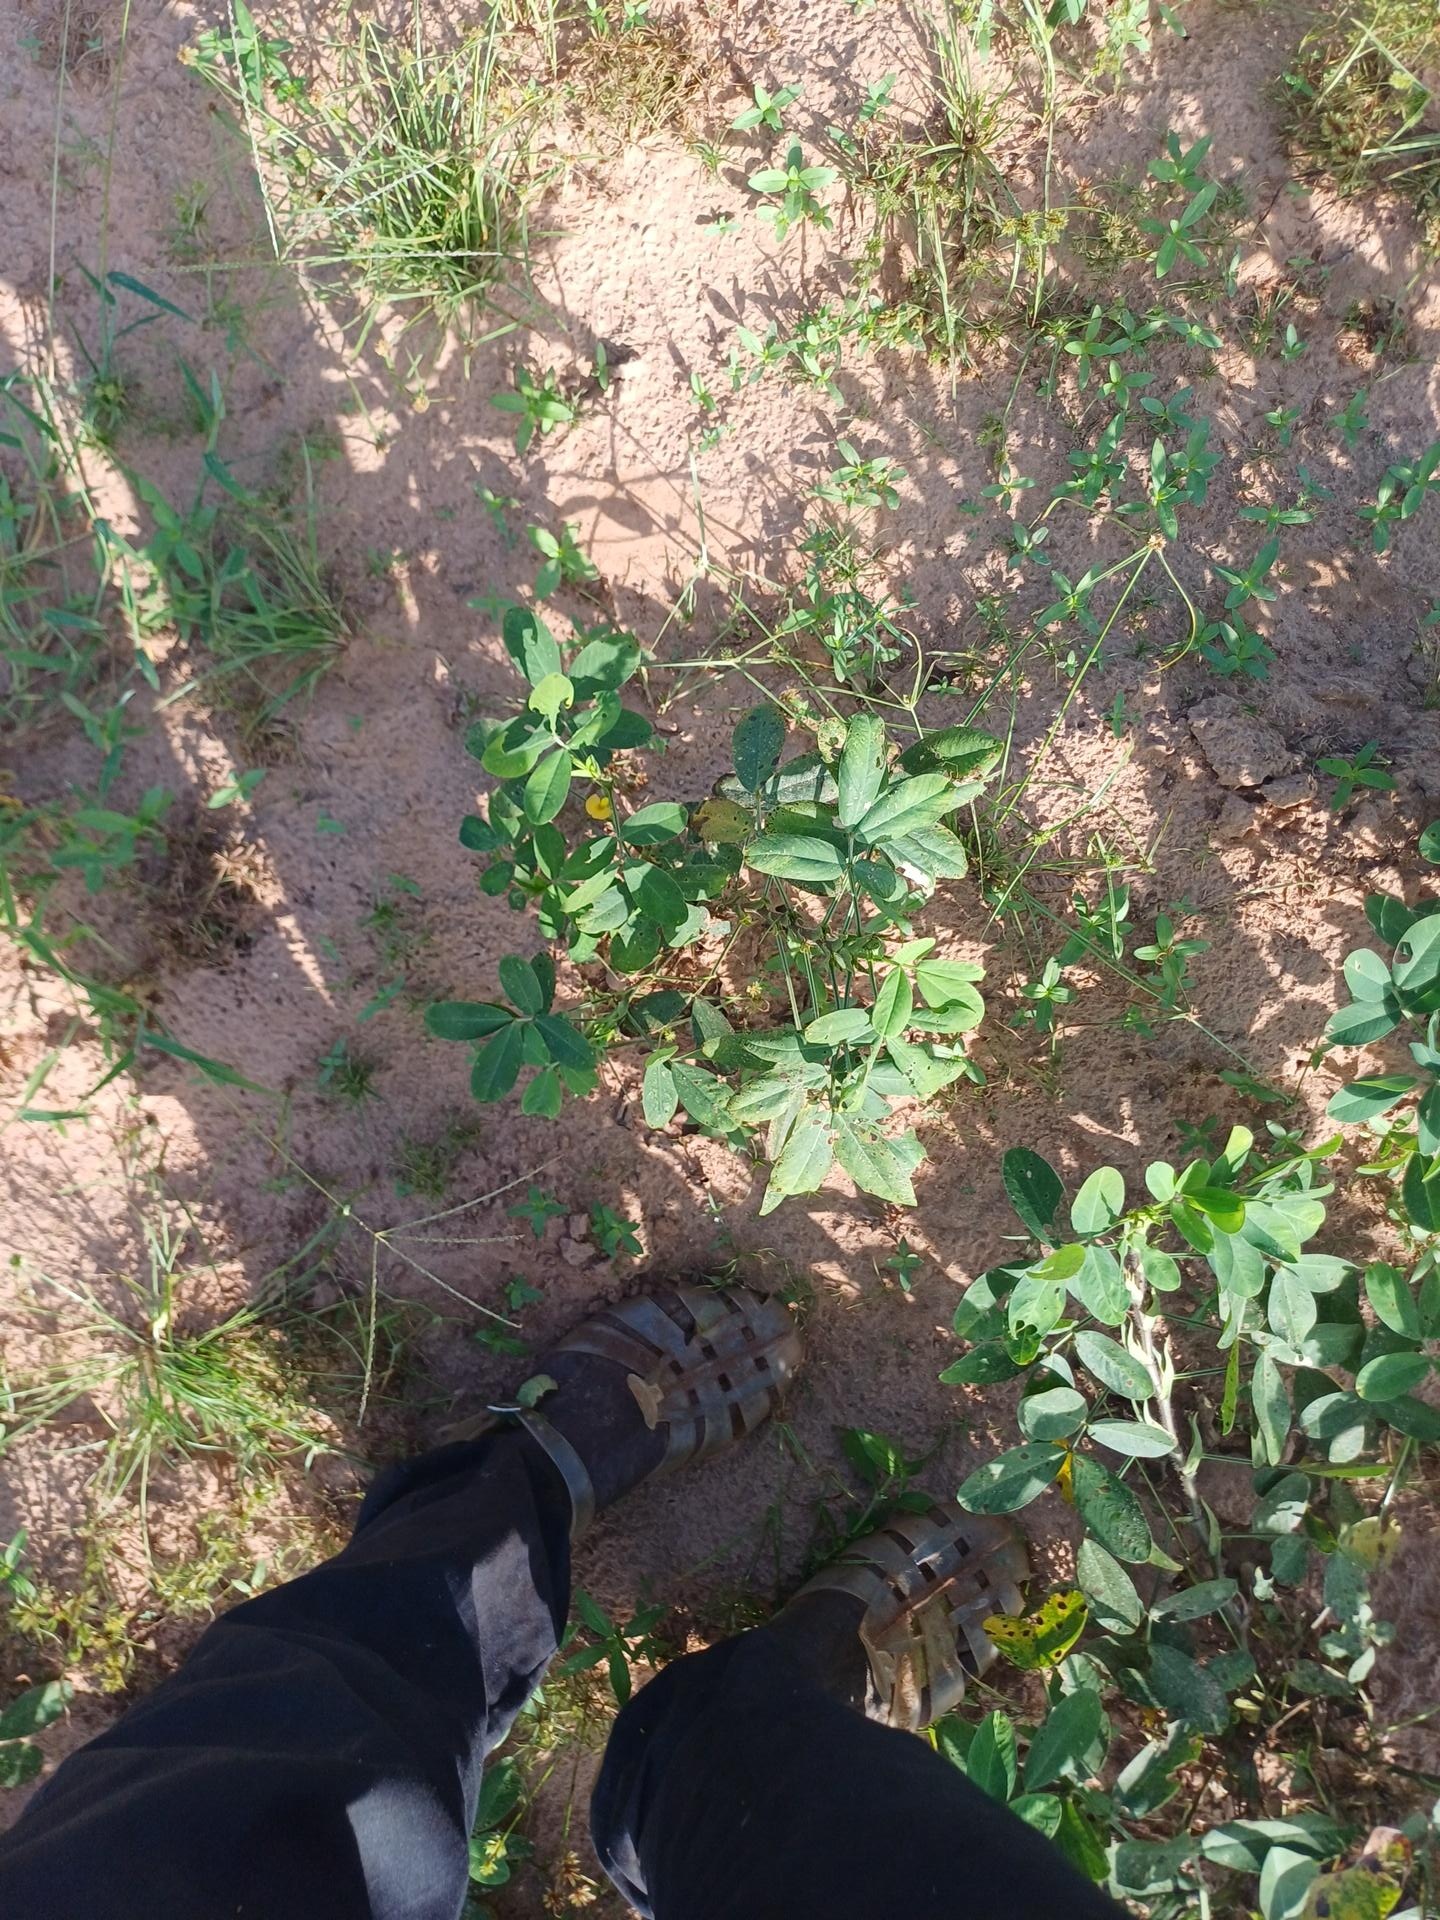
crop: groundnut
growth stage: flowering
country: Senegal
